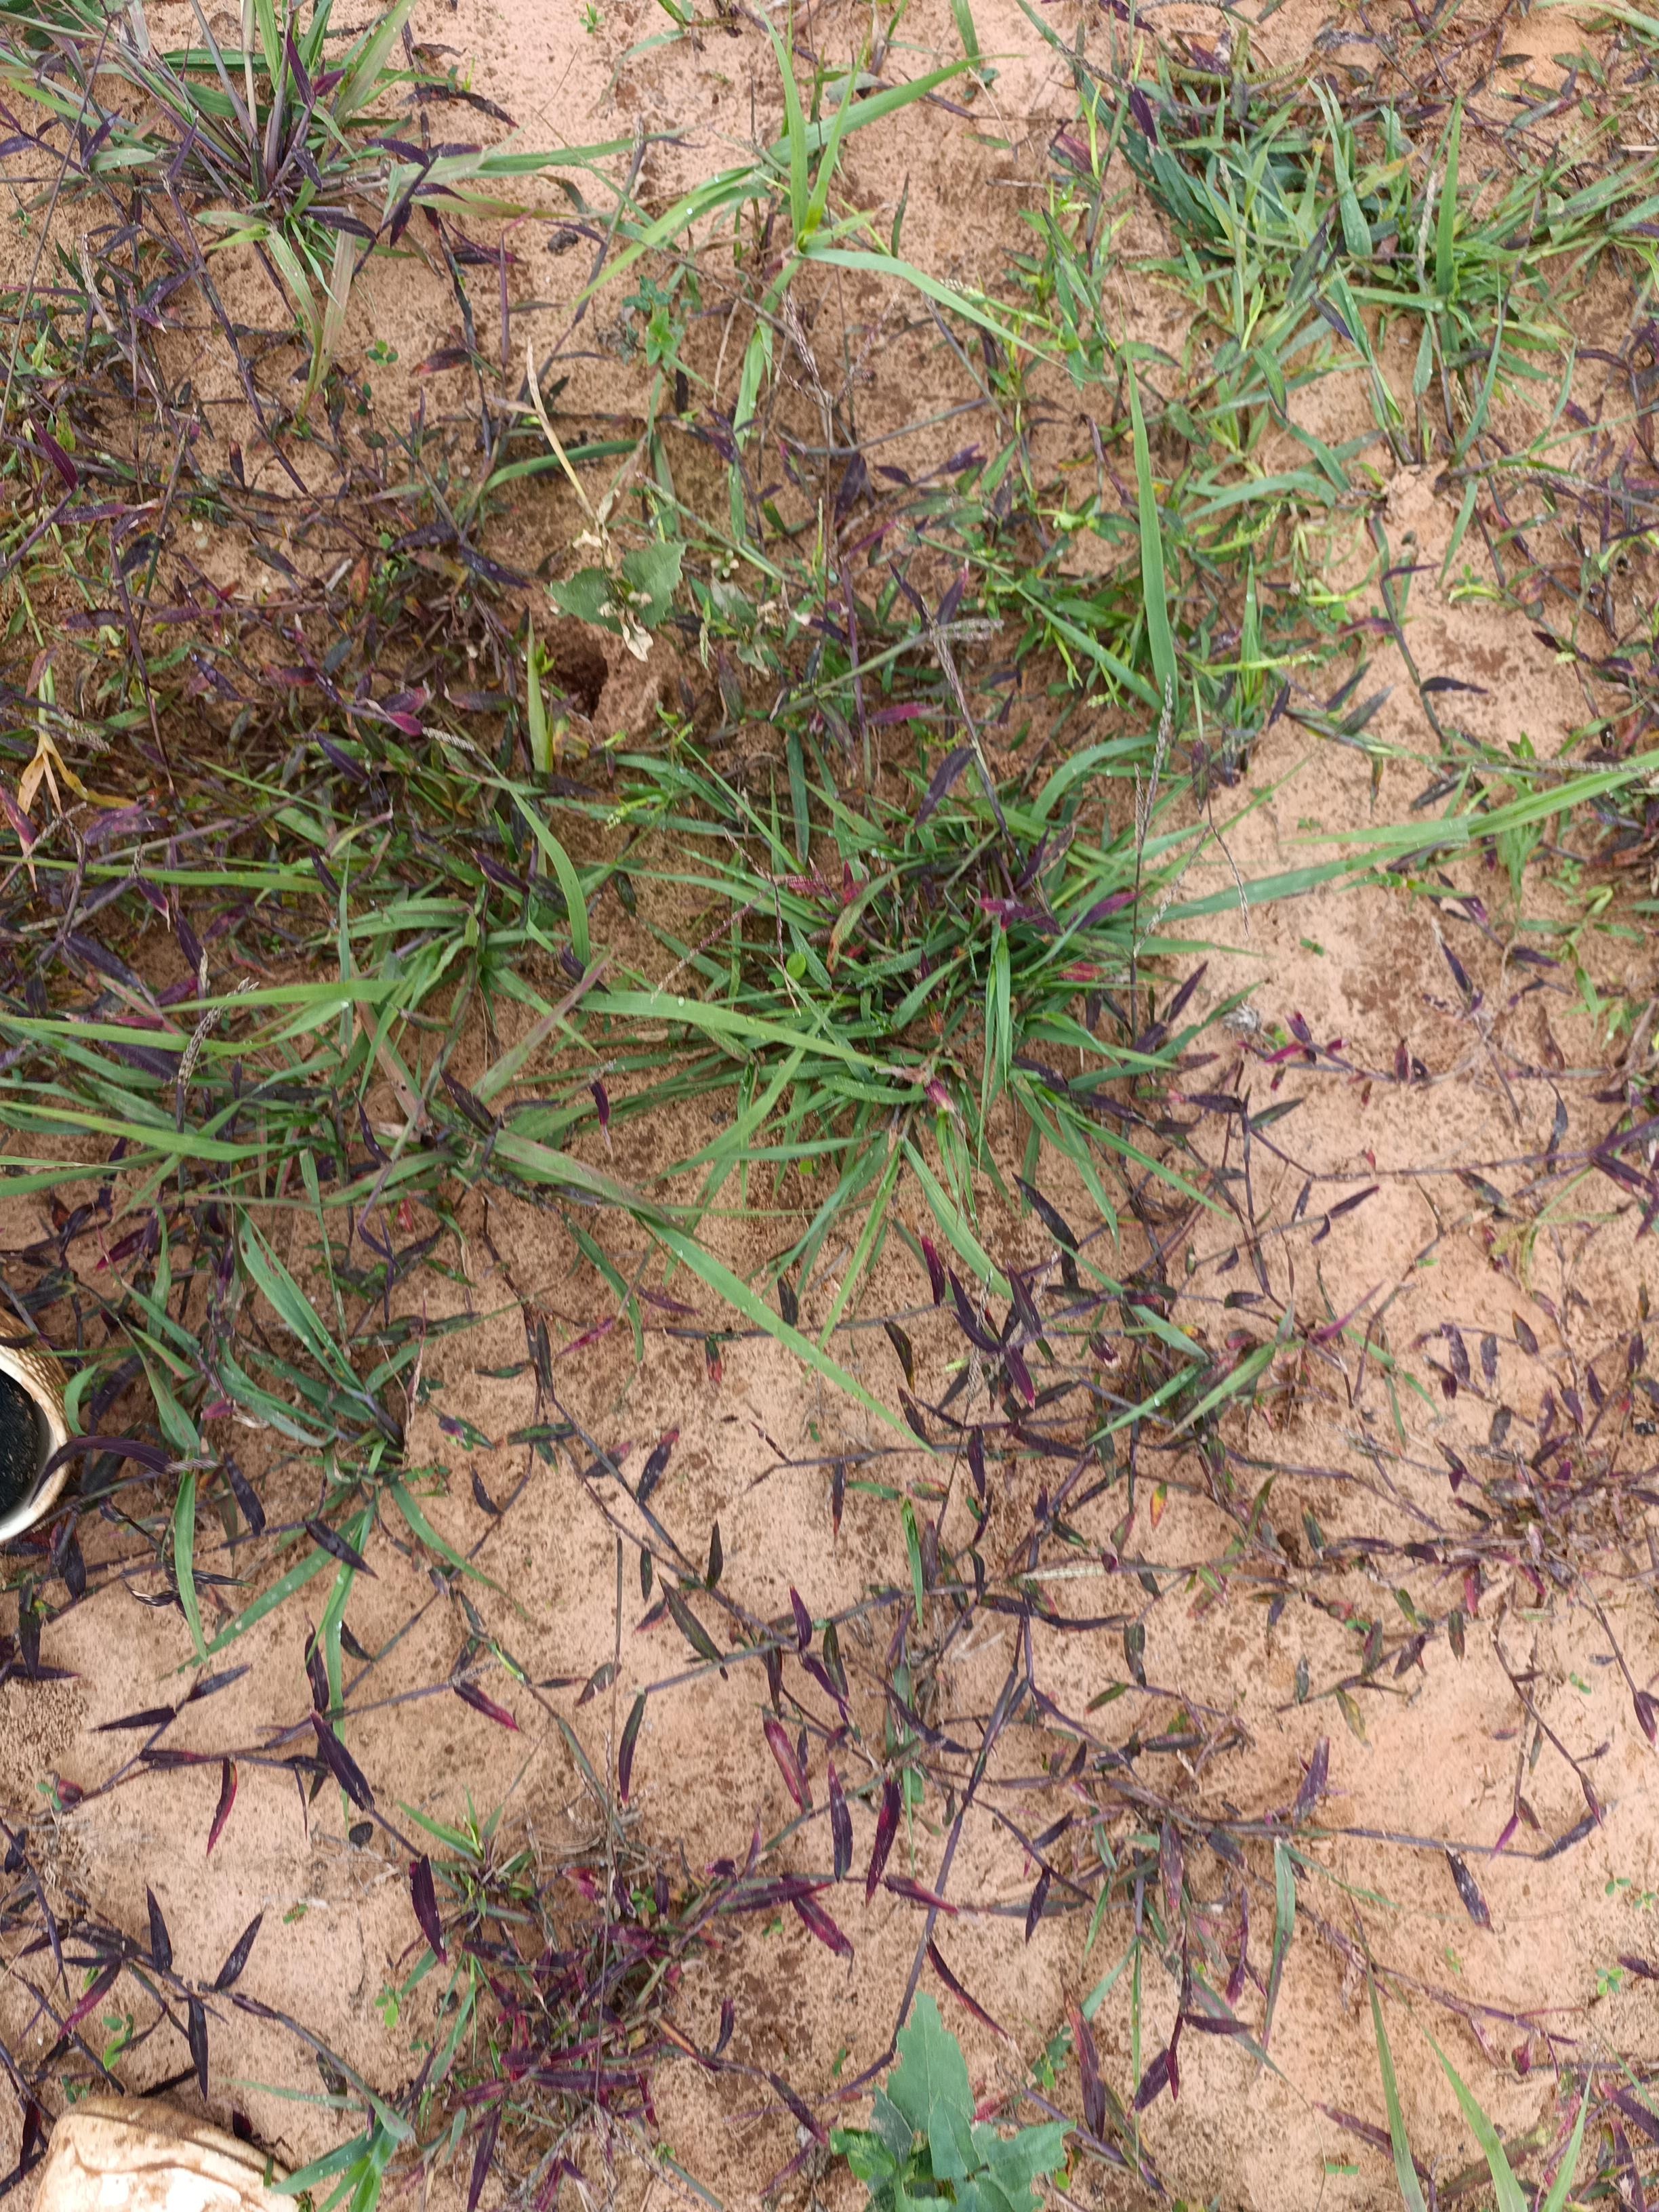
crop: cowpea
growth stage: emergence
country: Nigeria
